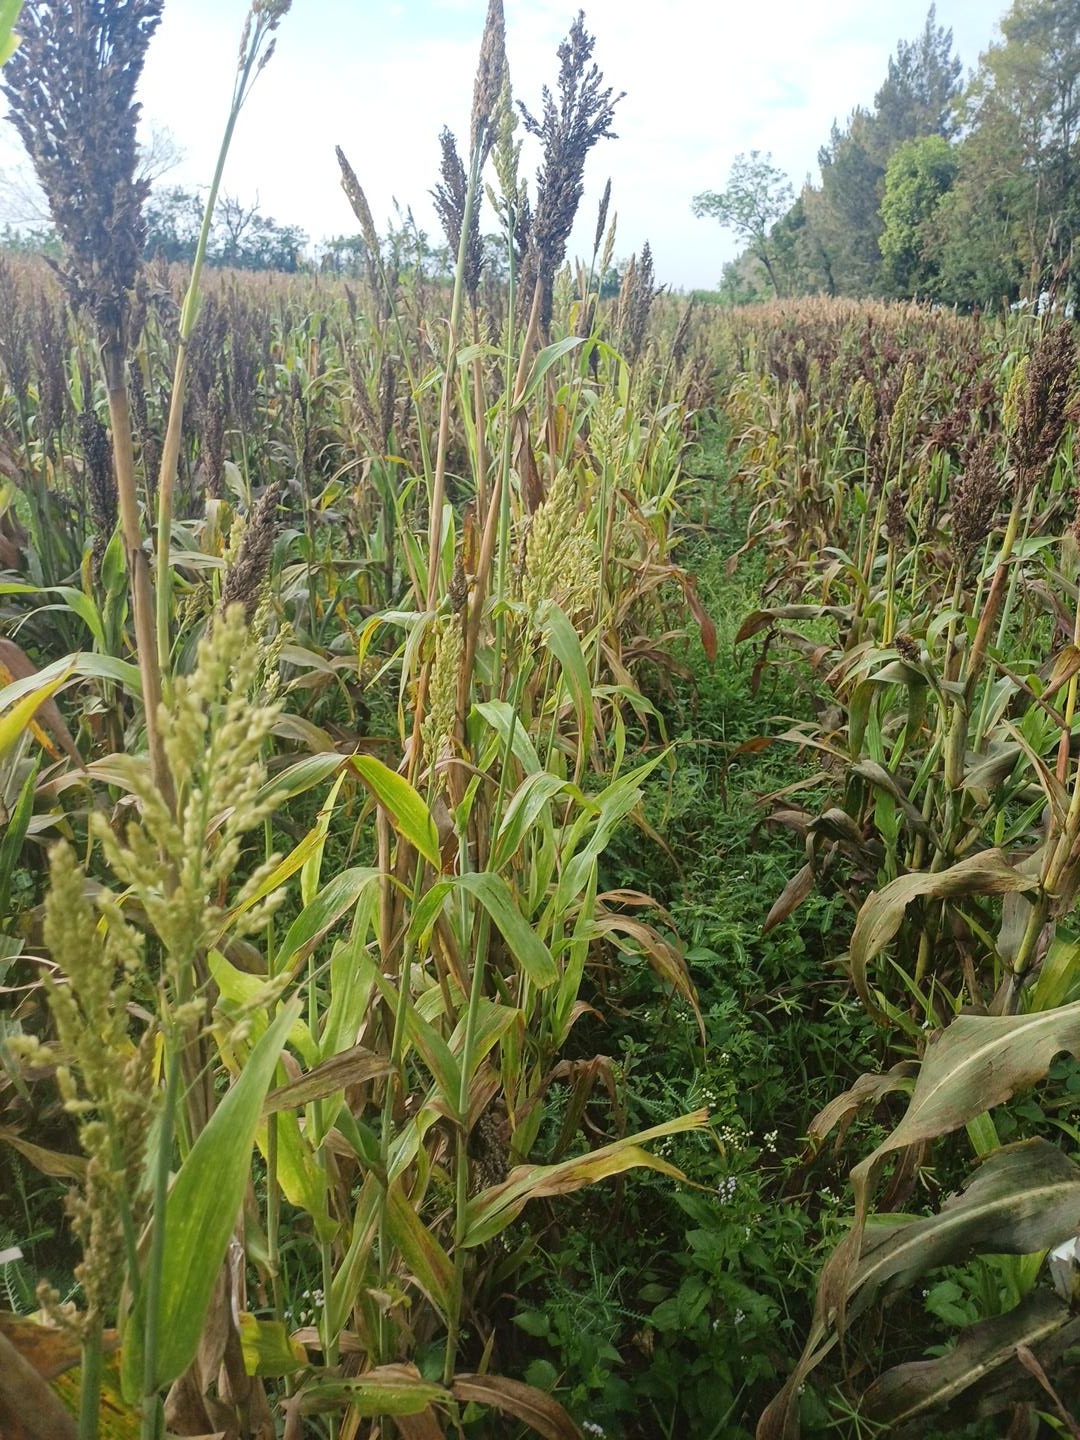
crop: sorghum
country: Kenya
